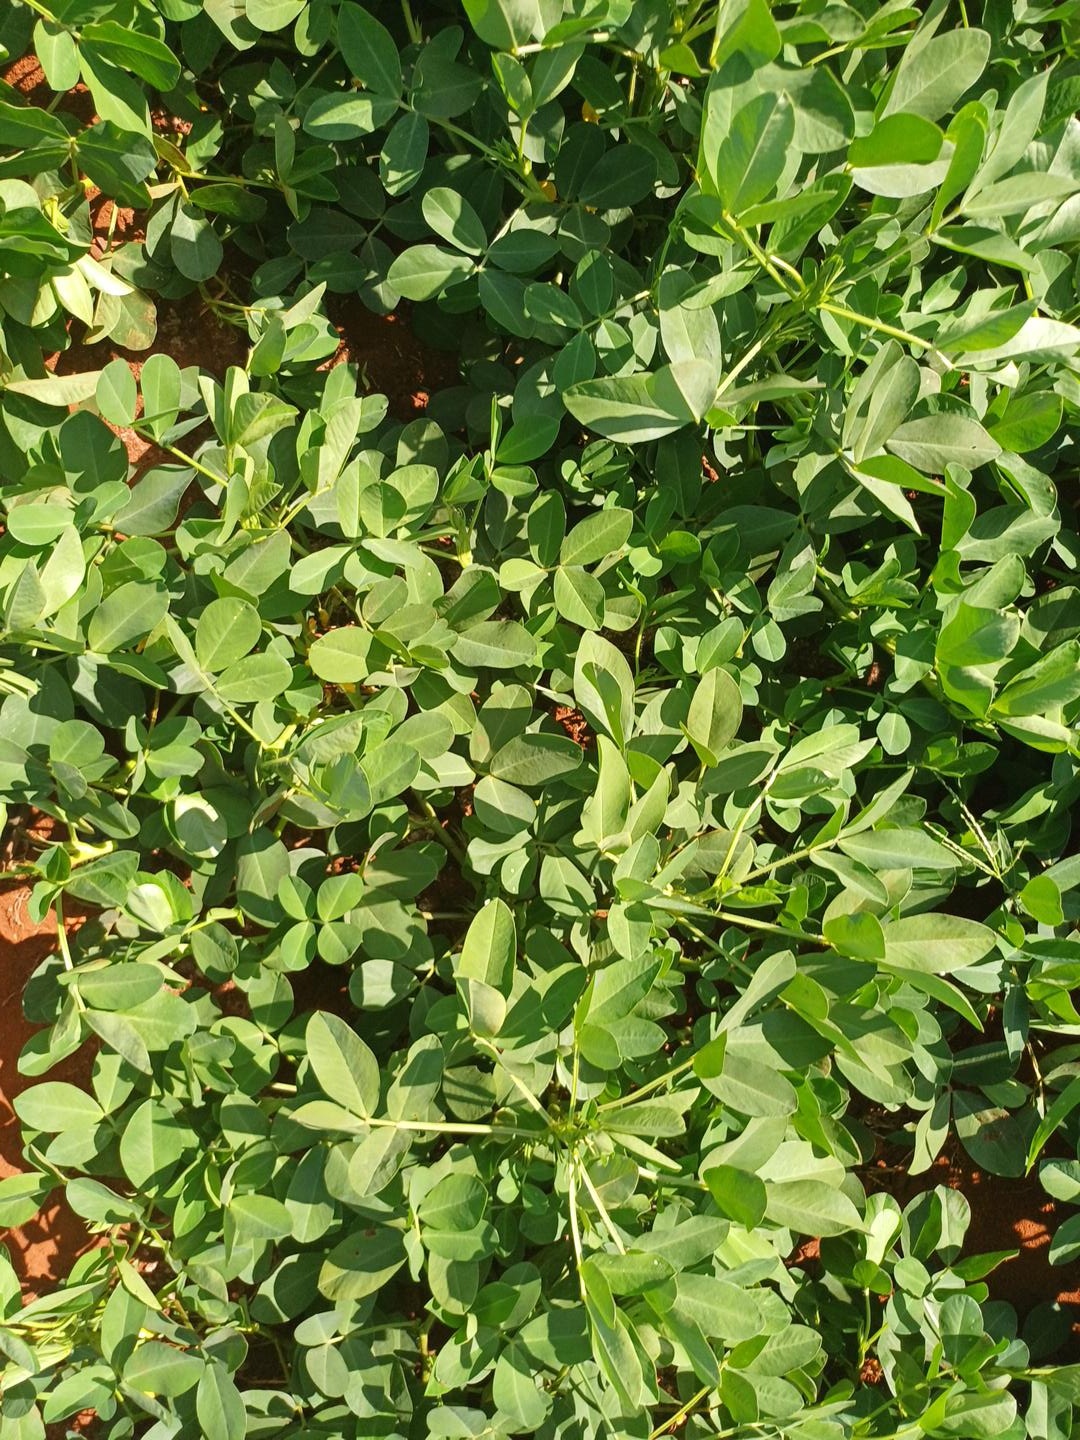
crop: groundnut
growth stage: flowering
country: Kenya
